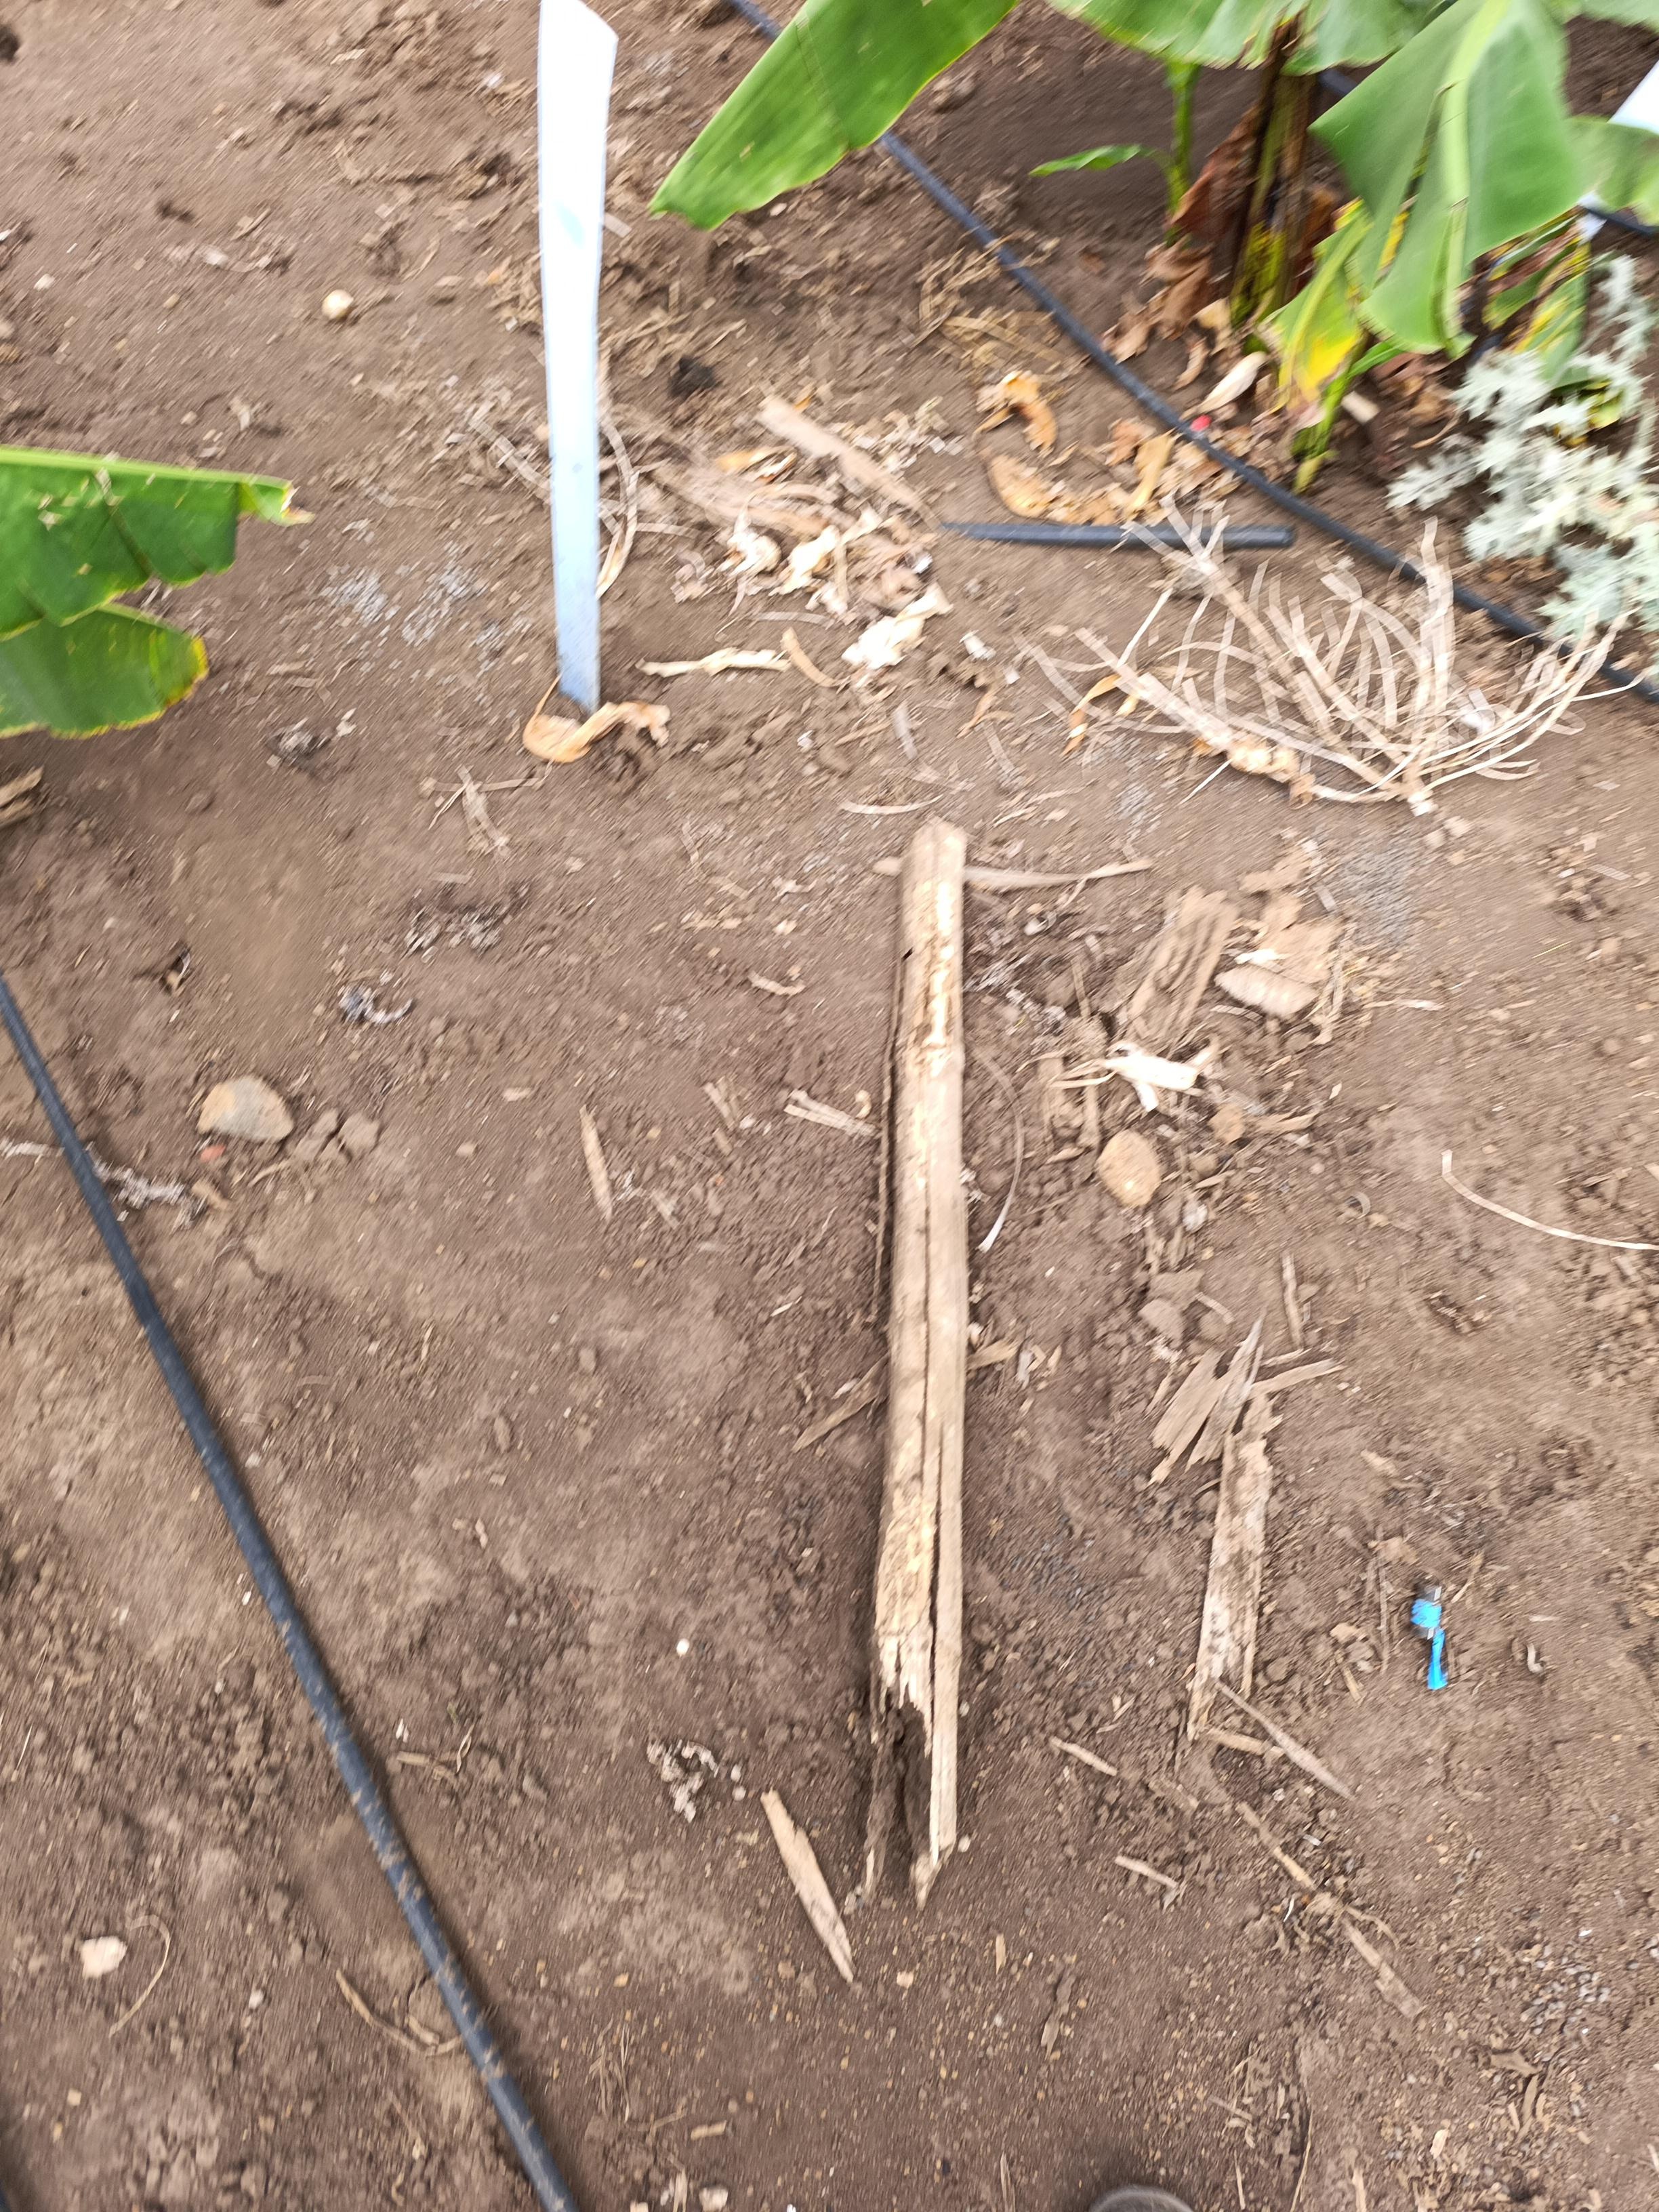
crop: banana
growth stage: vegetative
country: Tanzania
